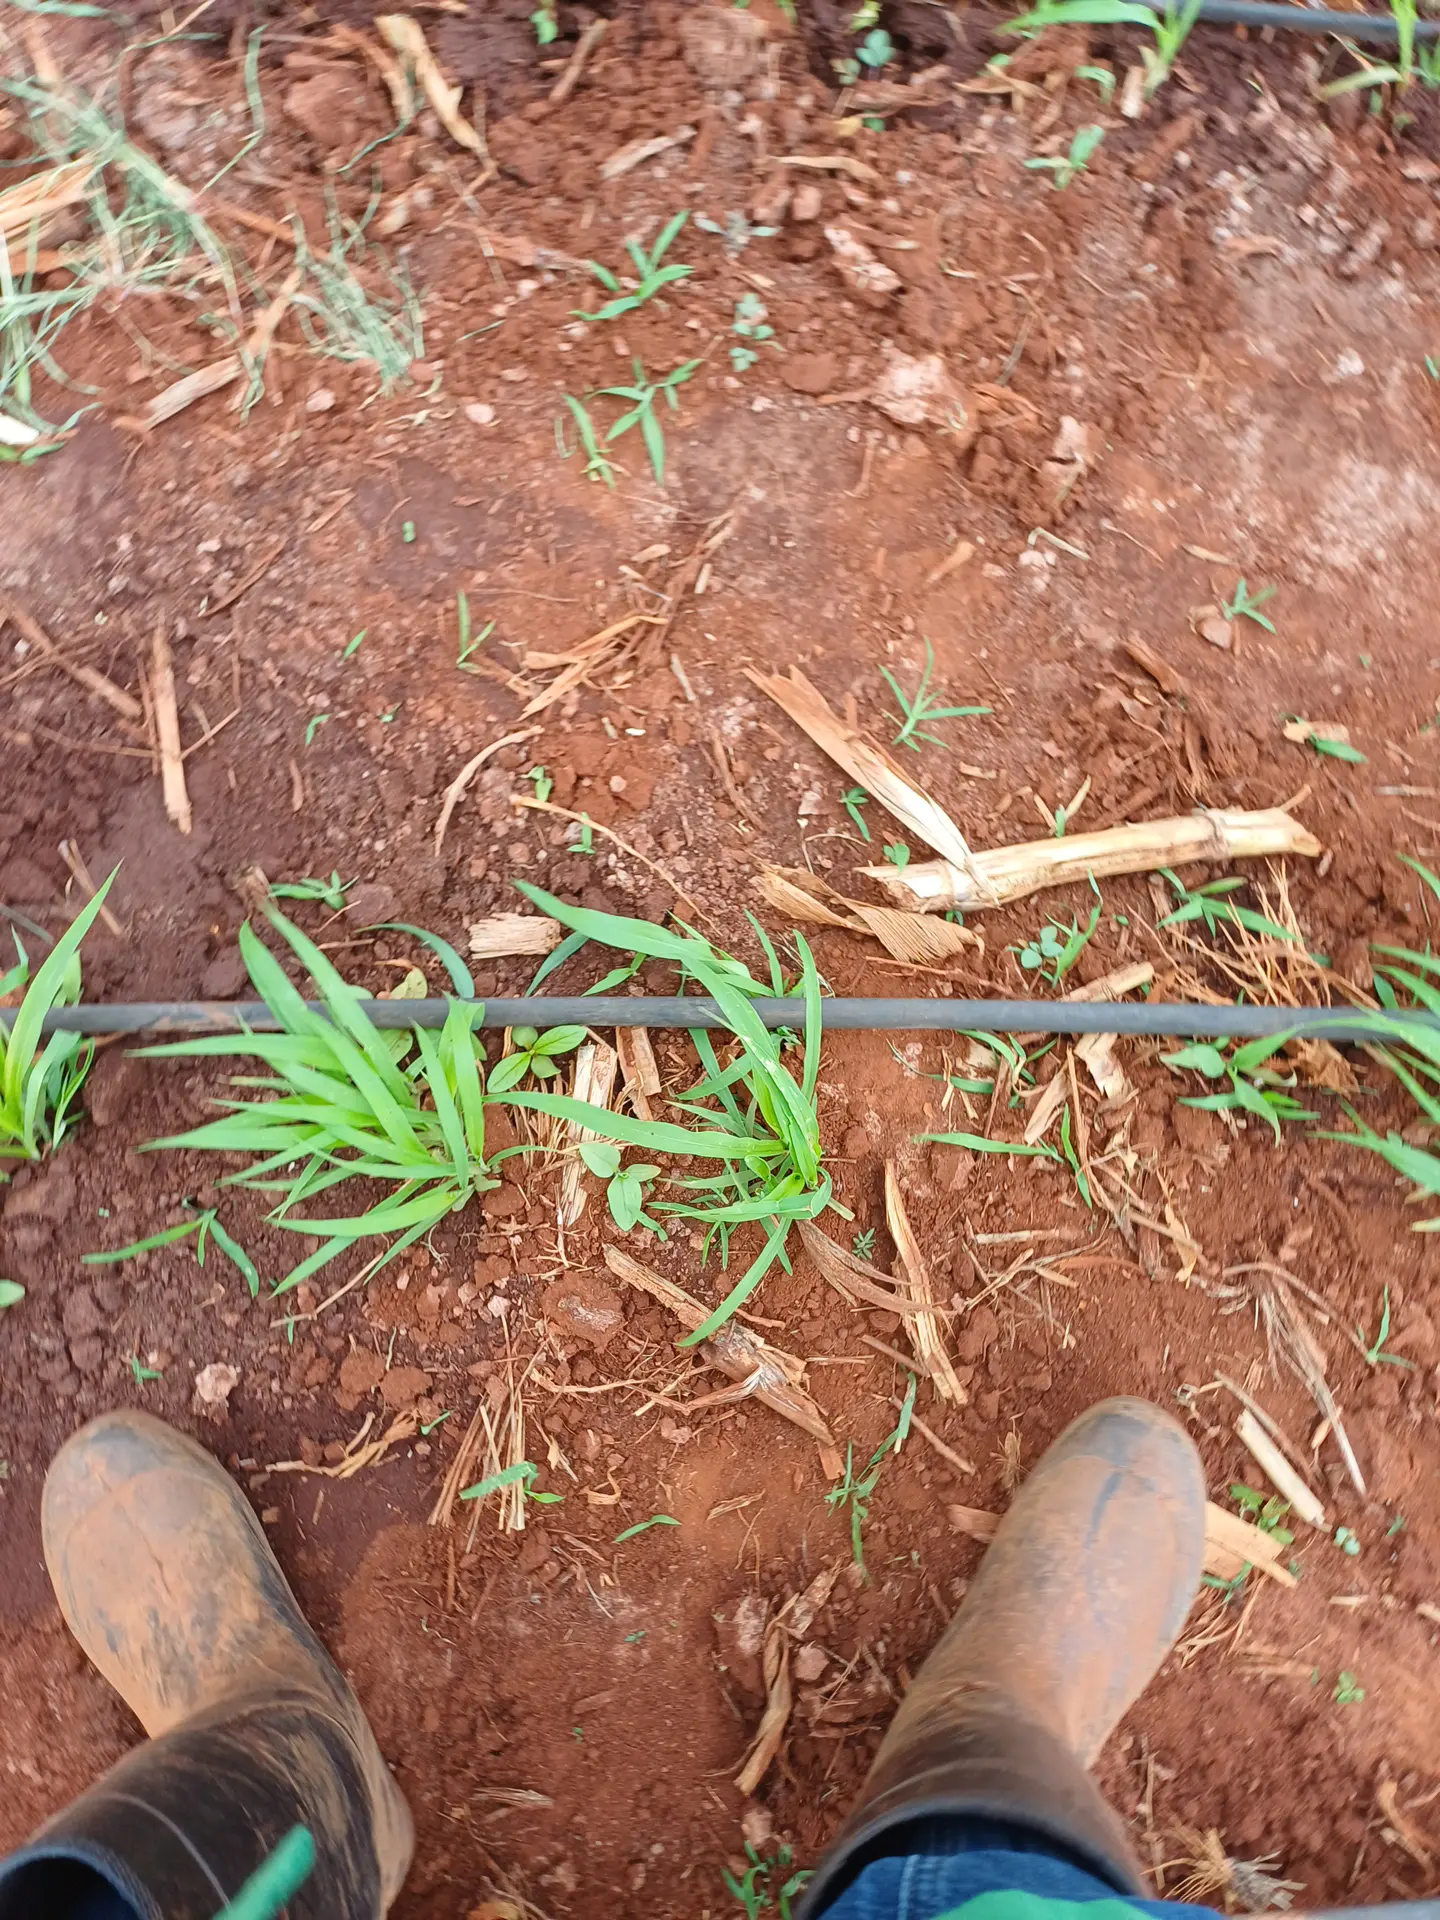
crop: sorghum
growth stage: vegetative
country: Kenya
